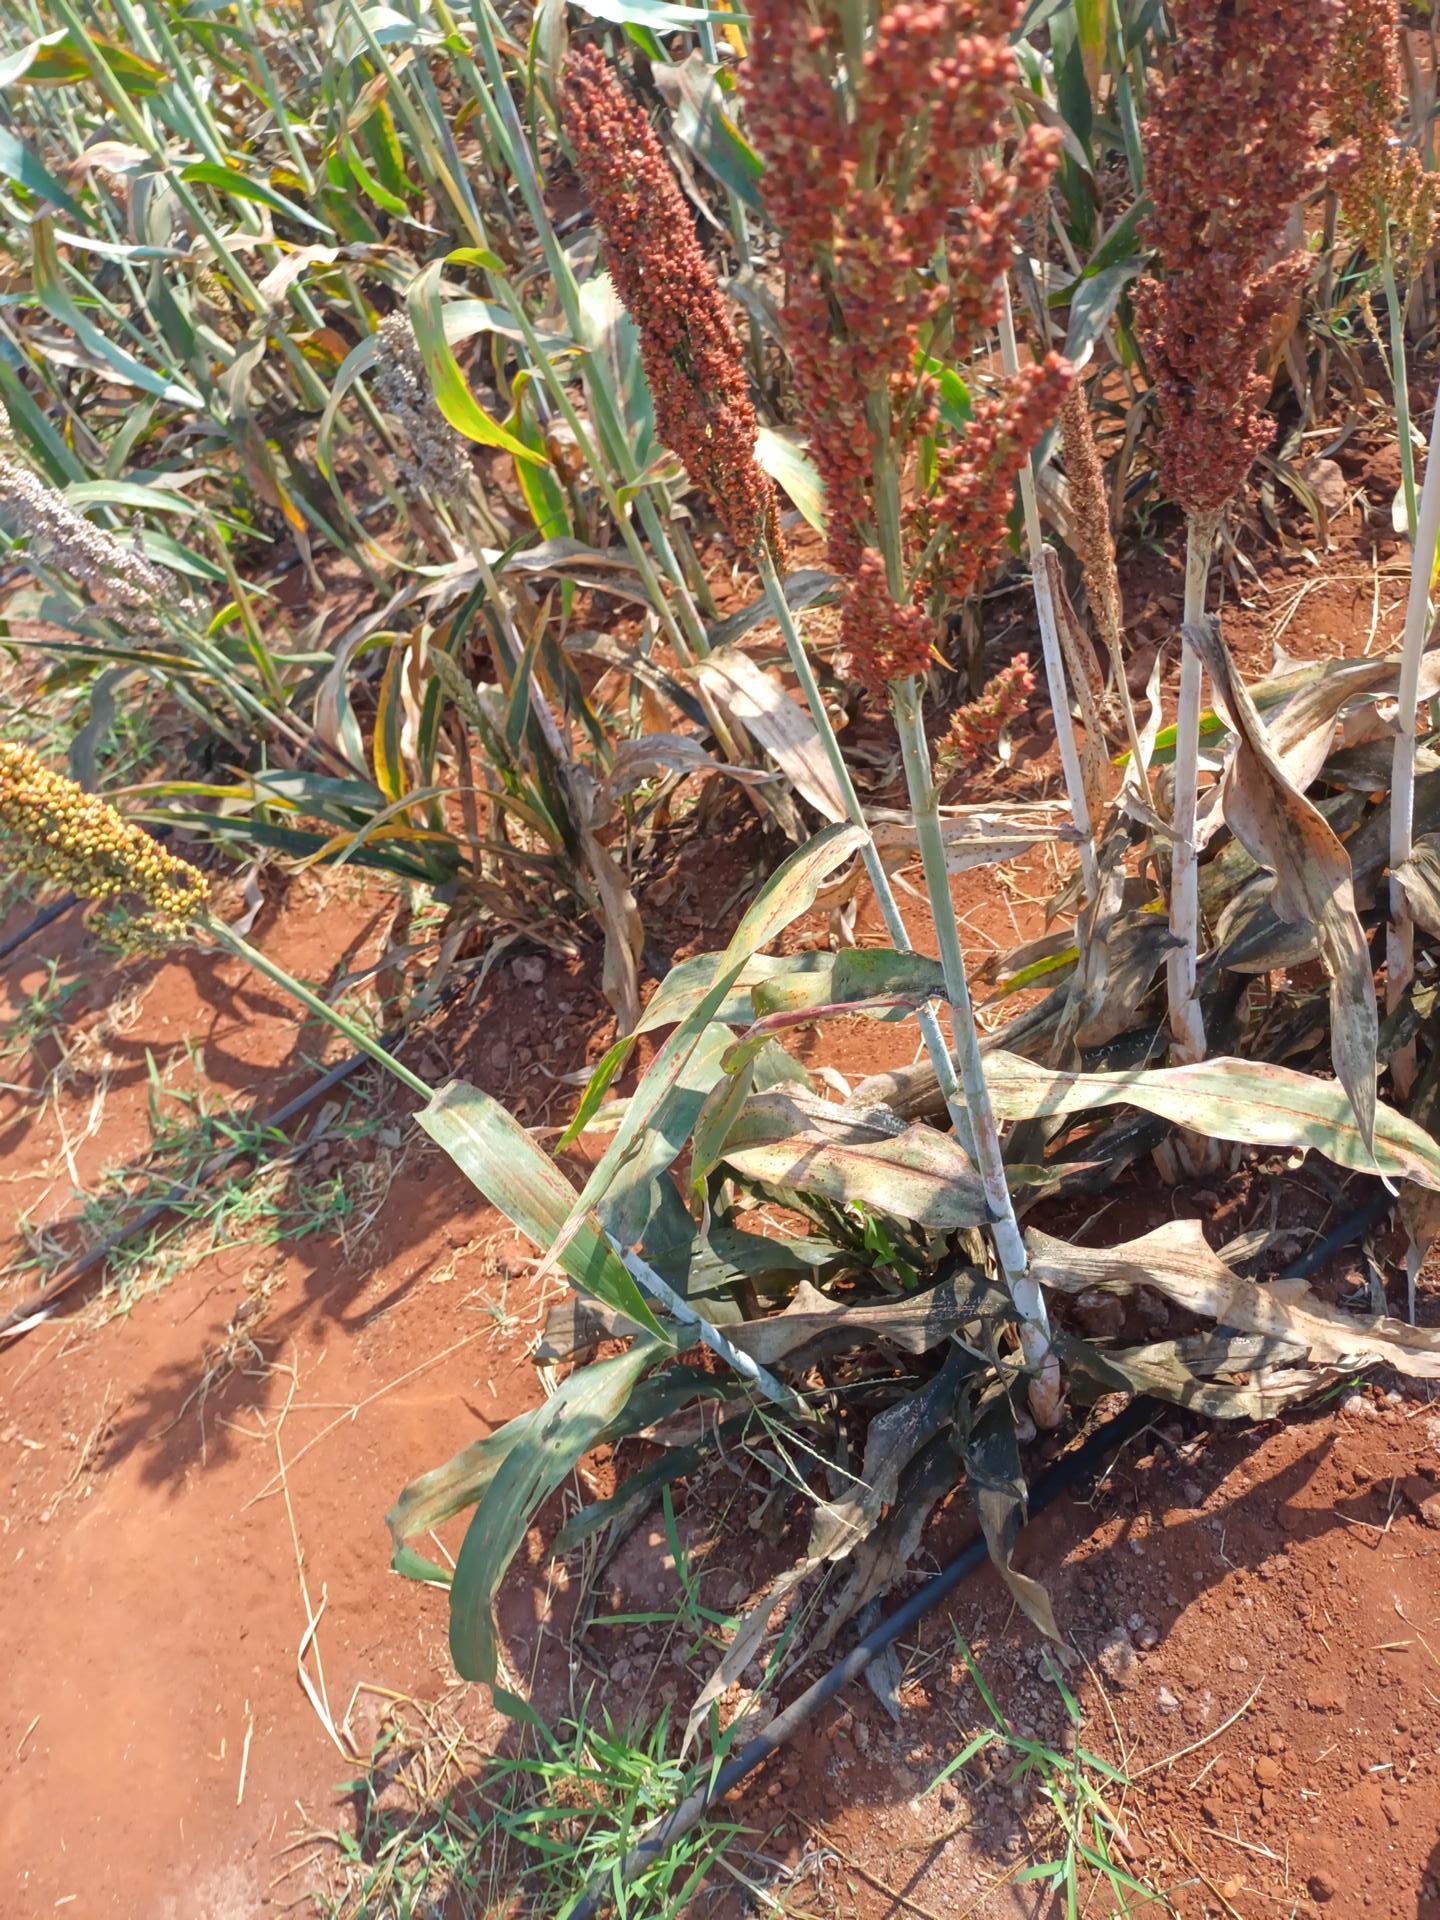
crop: sorghum
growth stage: maturity
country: Kenya
